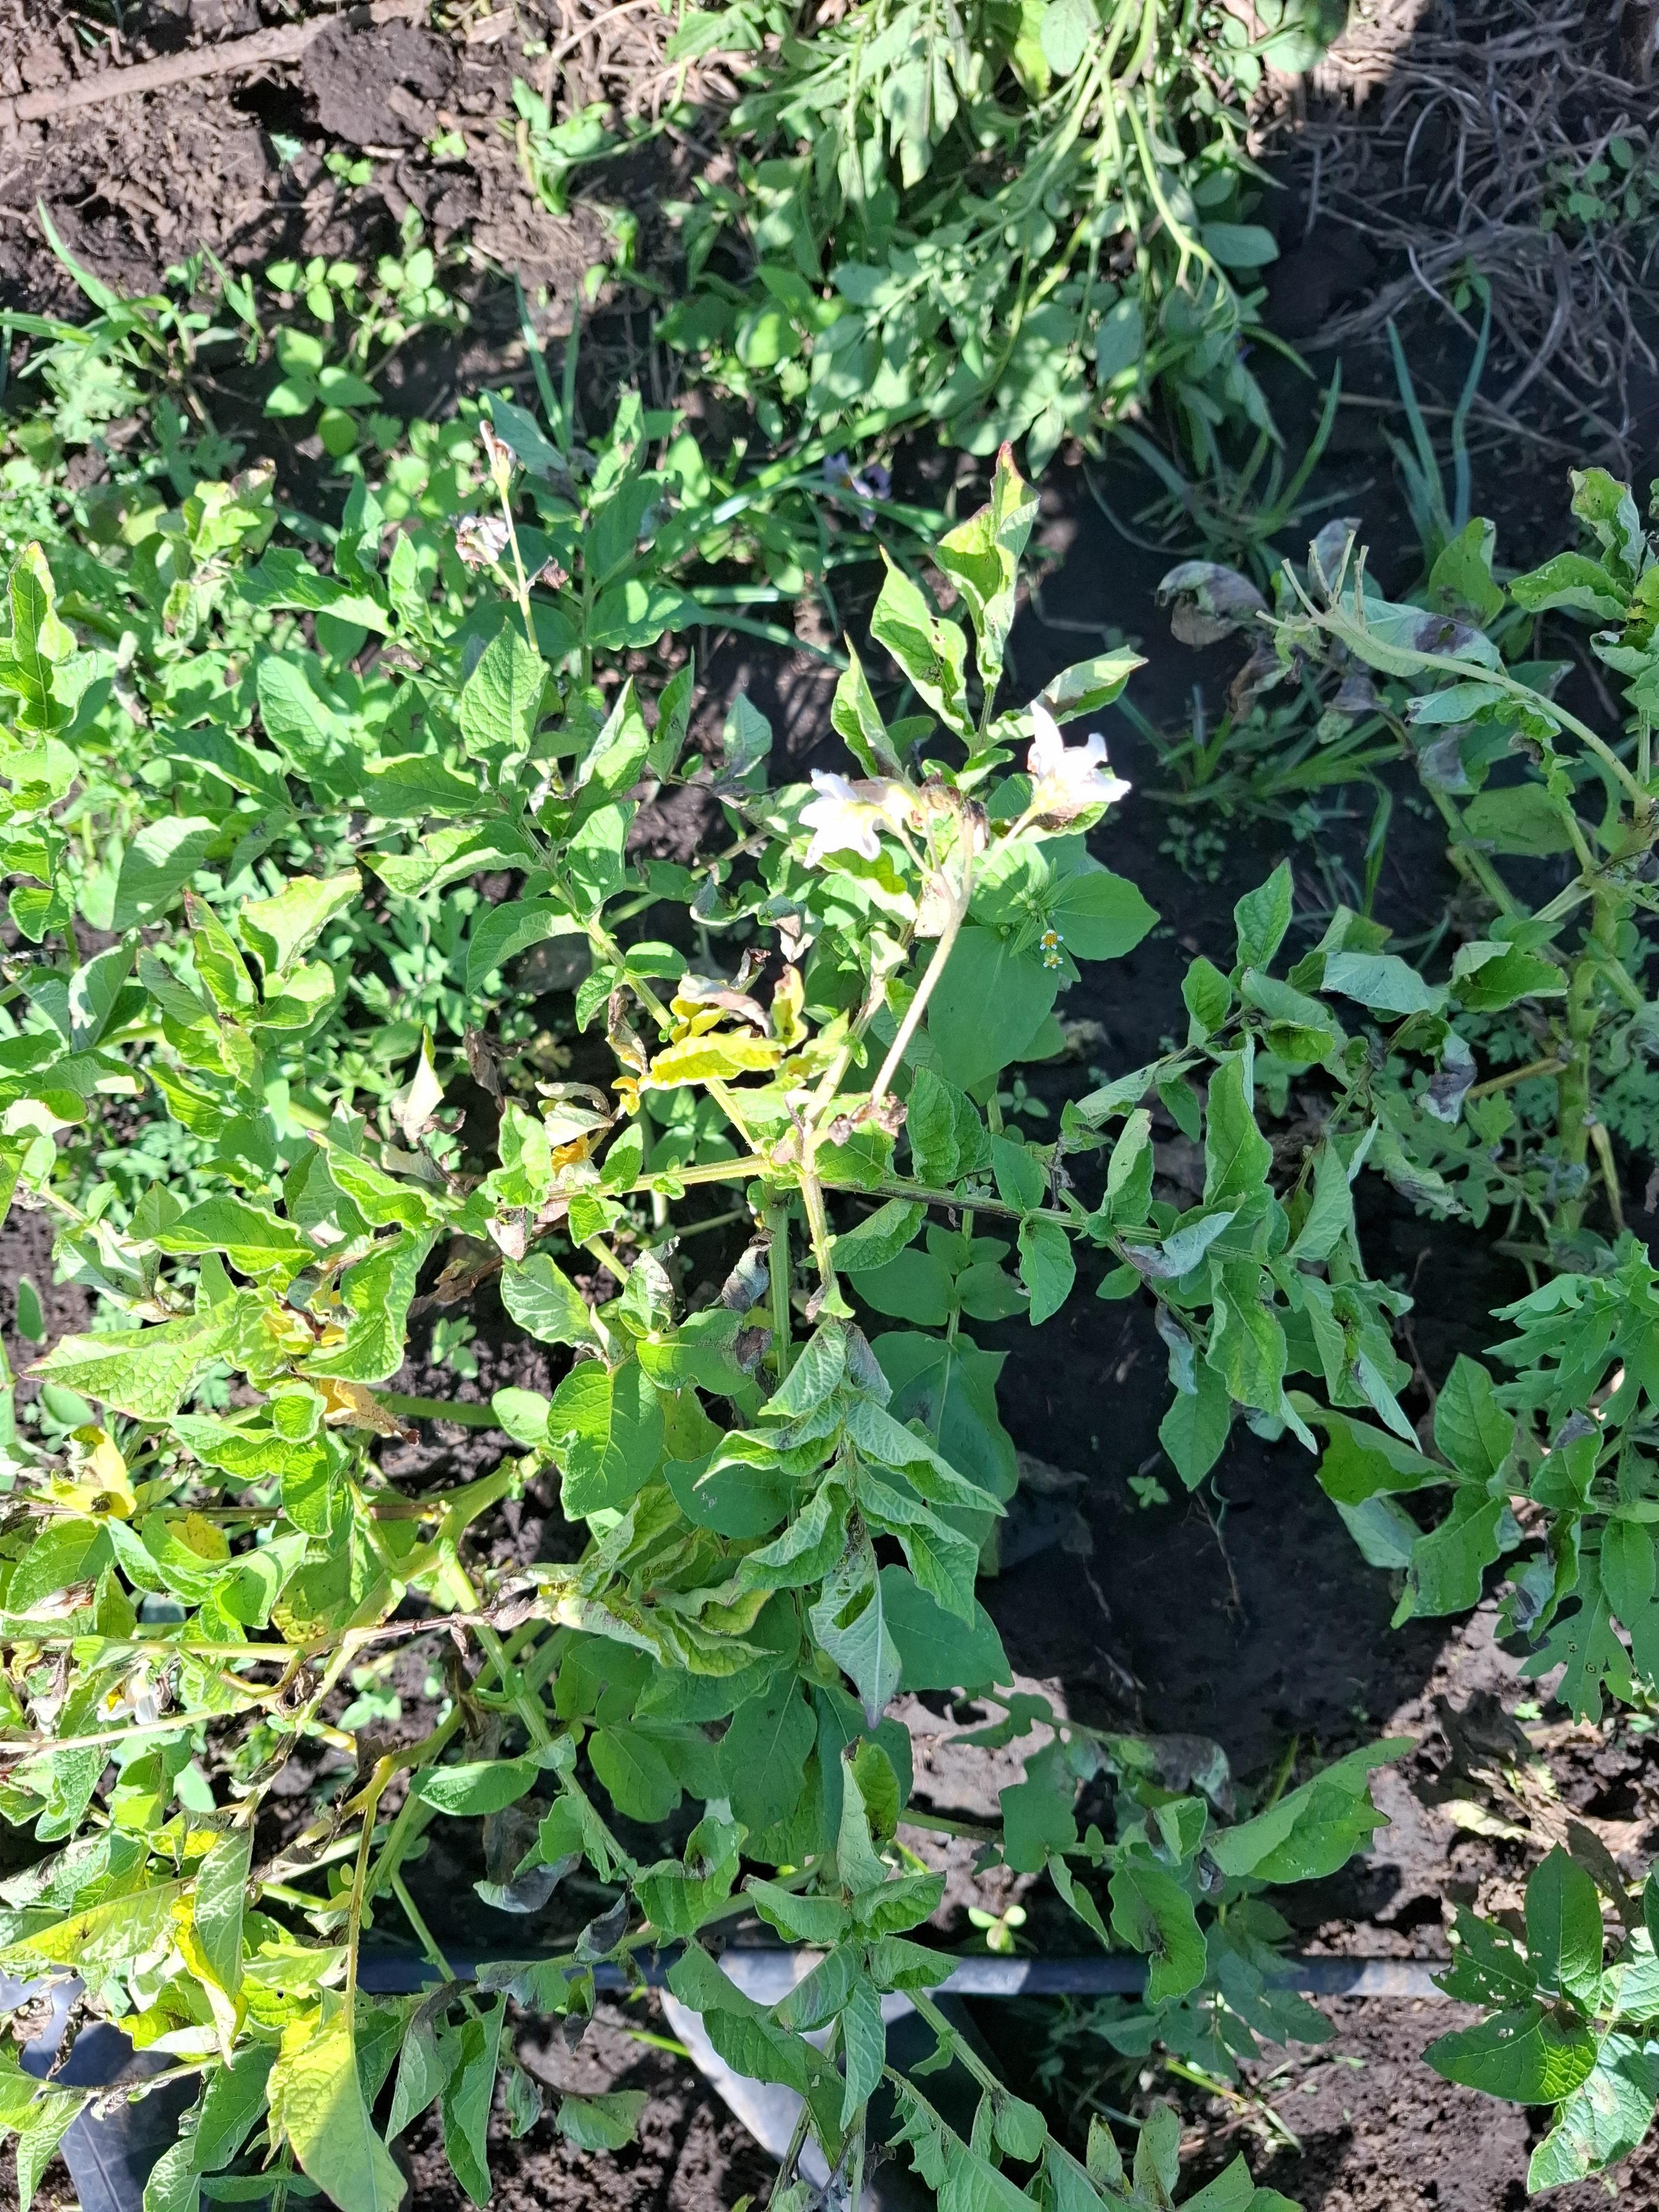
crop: potato
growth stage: flowering
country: Tanzania
